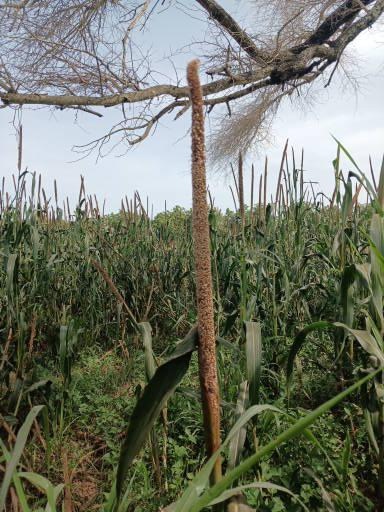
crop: pearl millet
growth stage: maturity
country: Senegal
